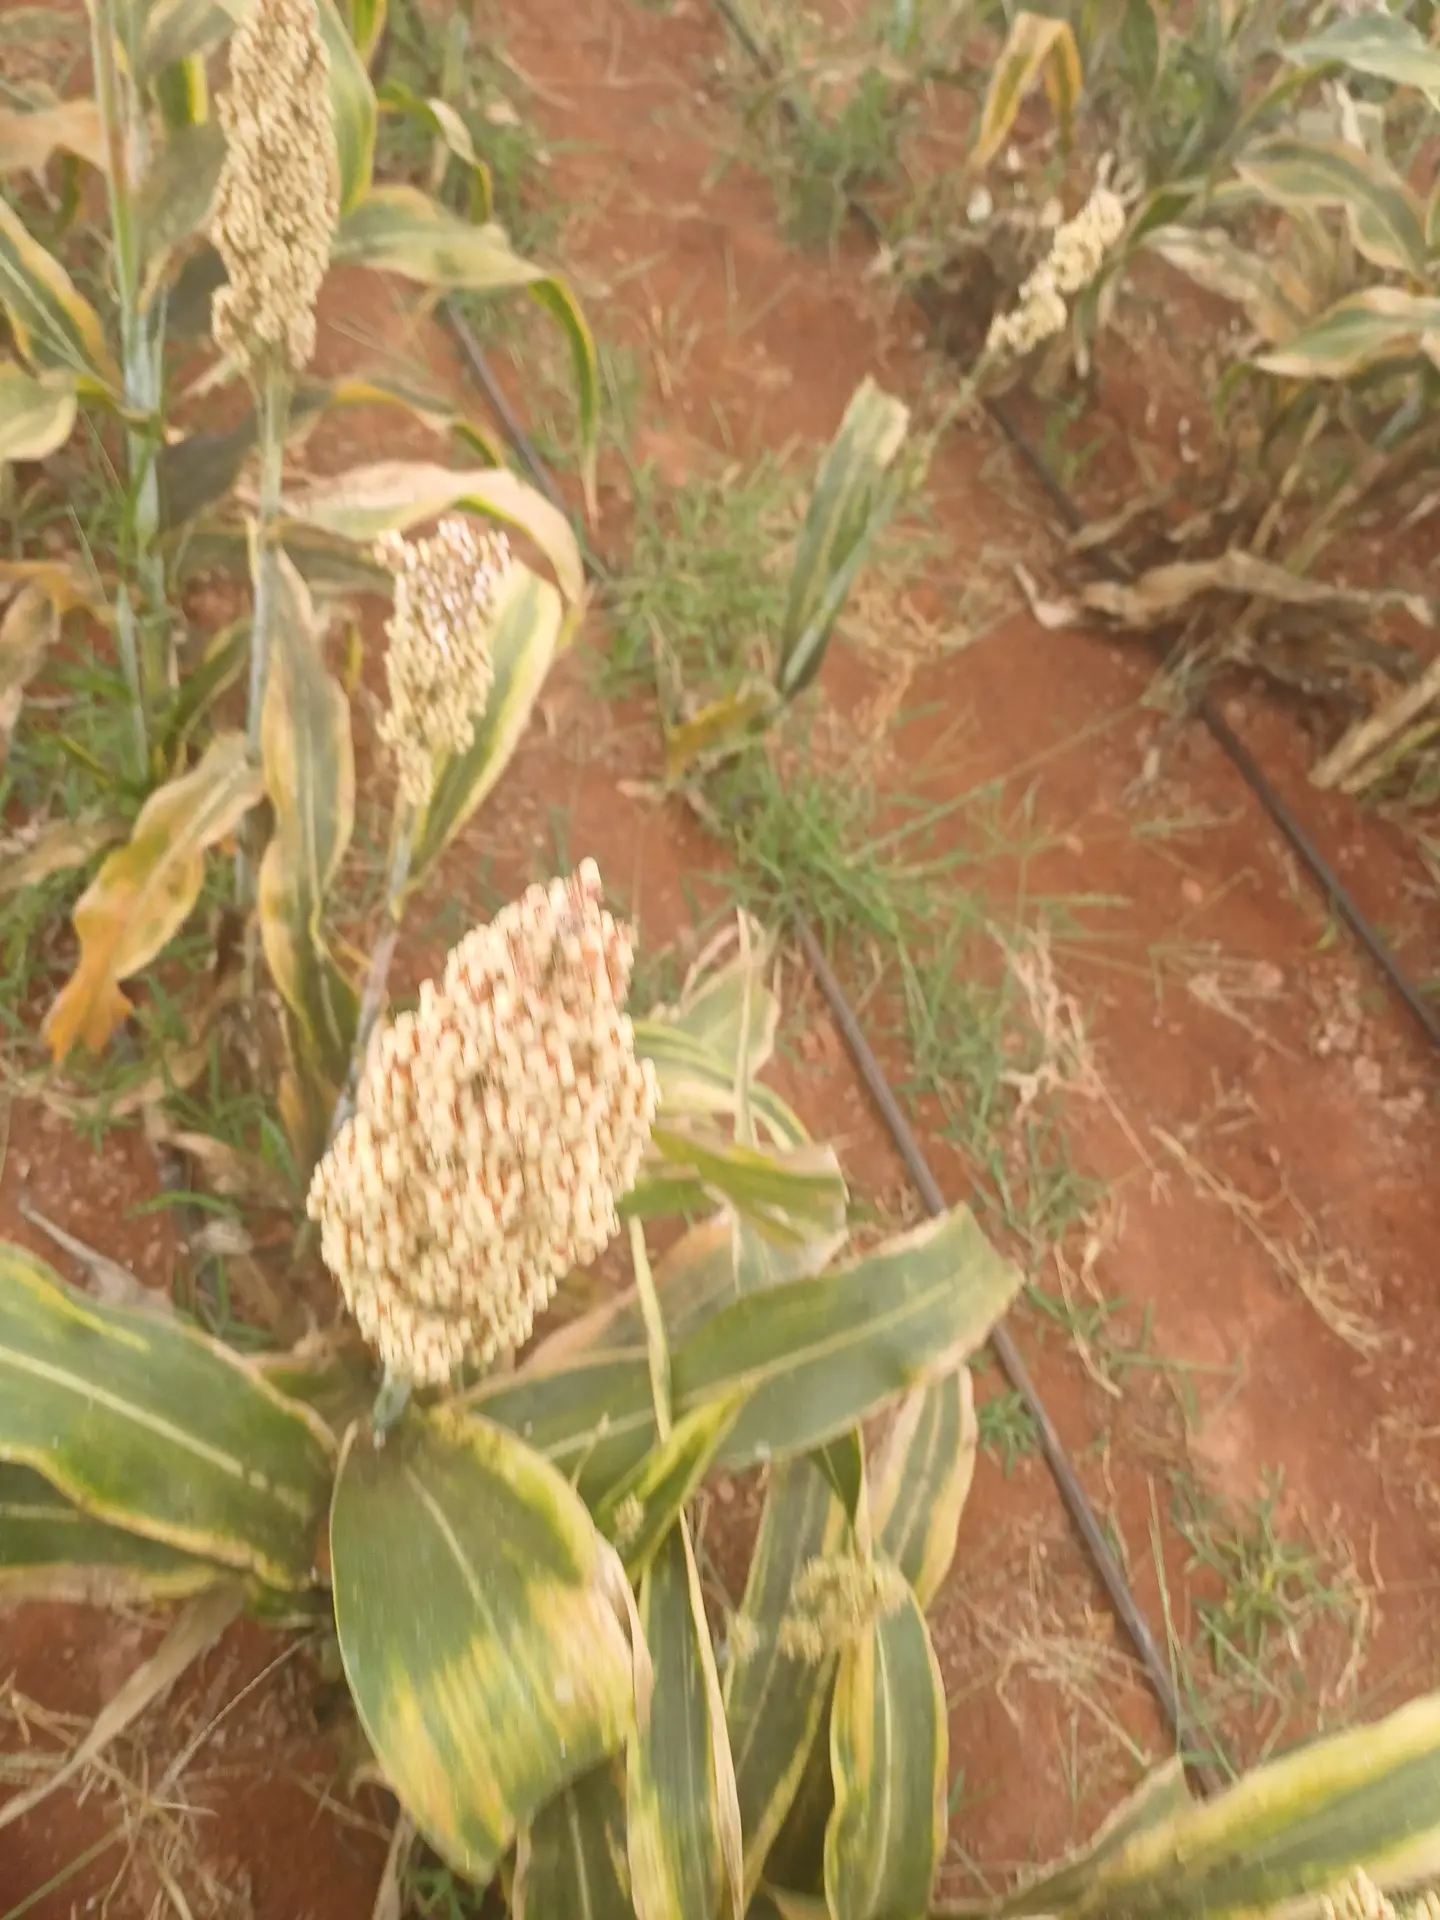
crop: sorghum
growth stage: maturity
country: Kenya
